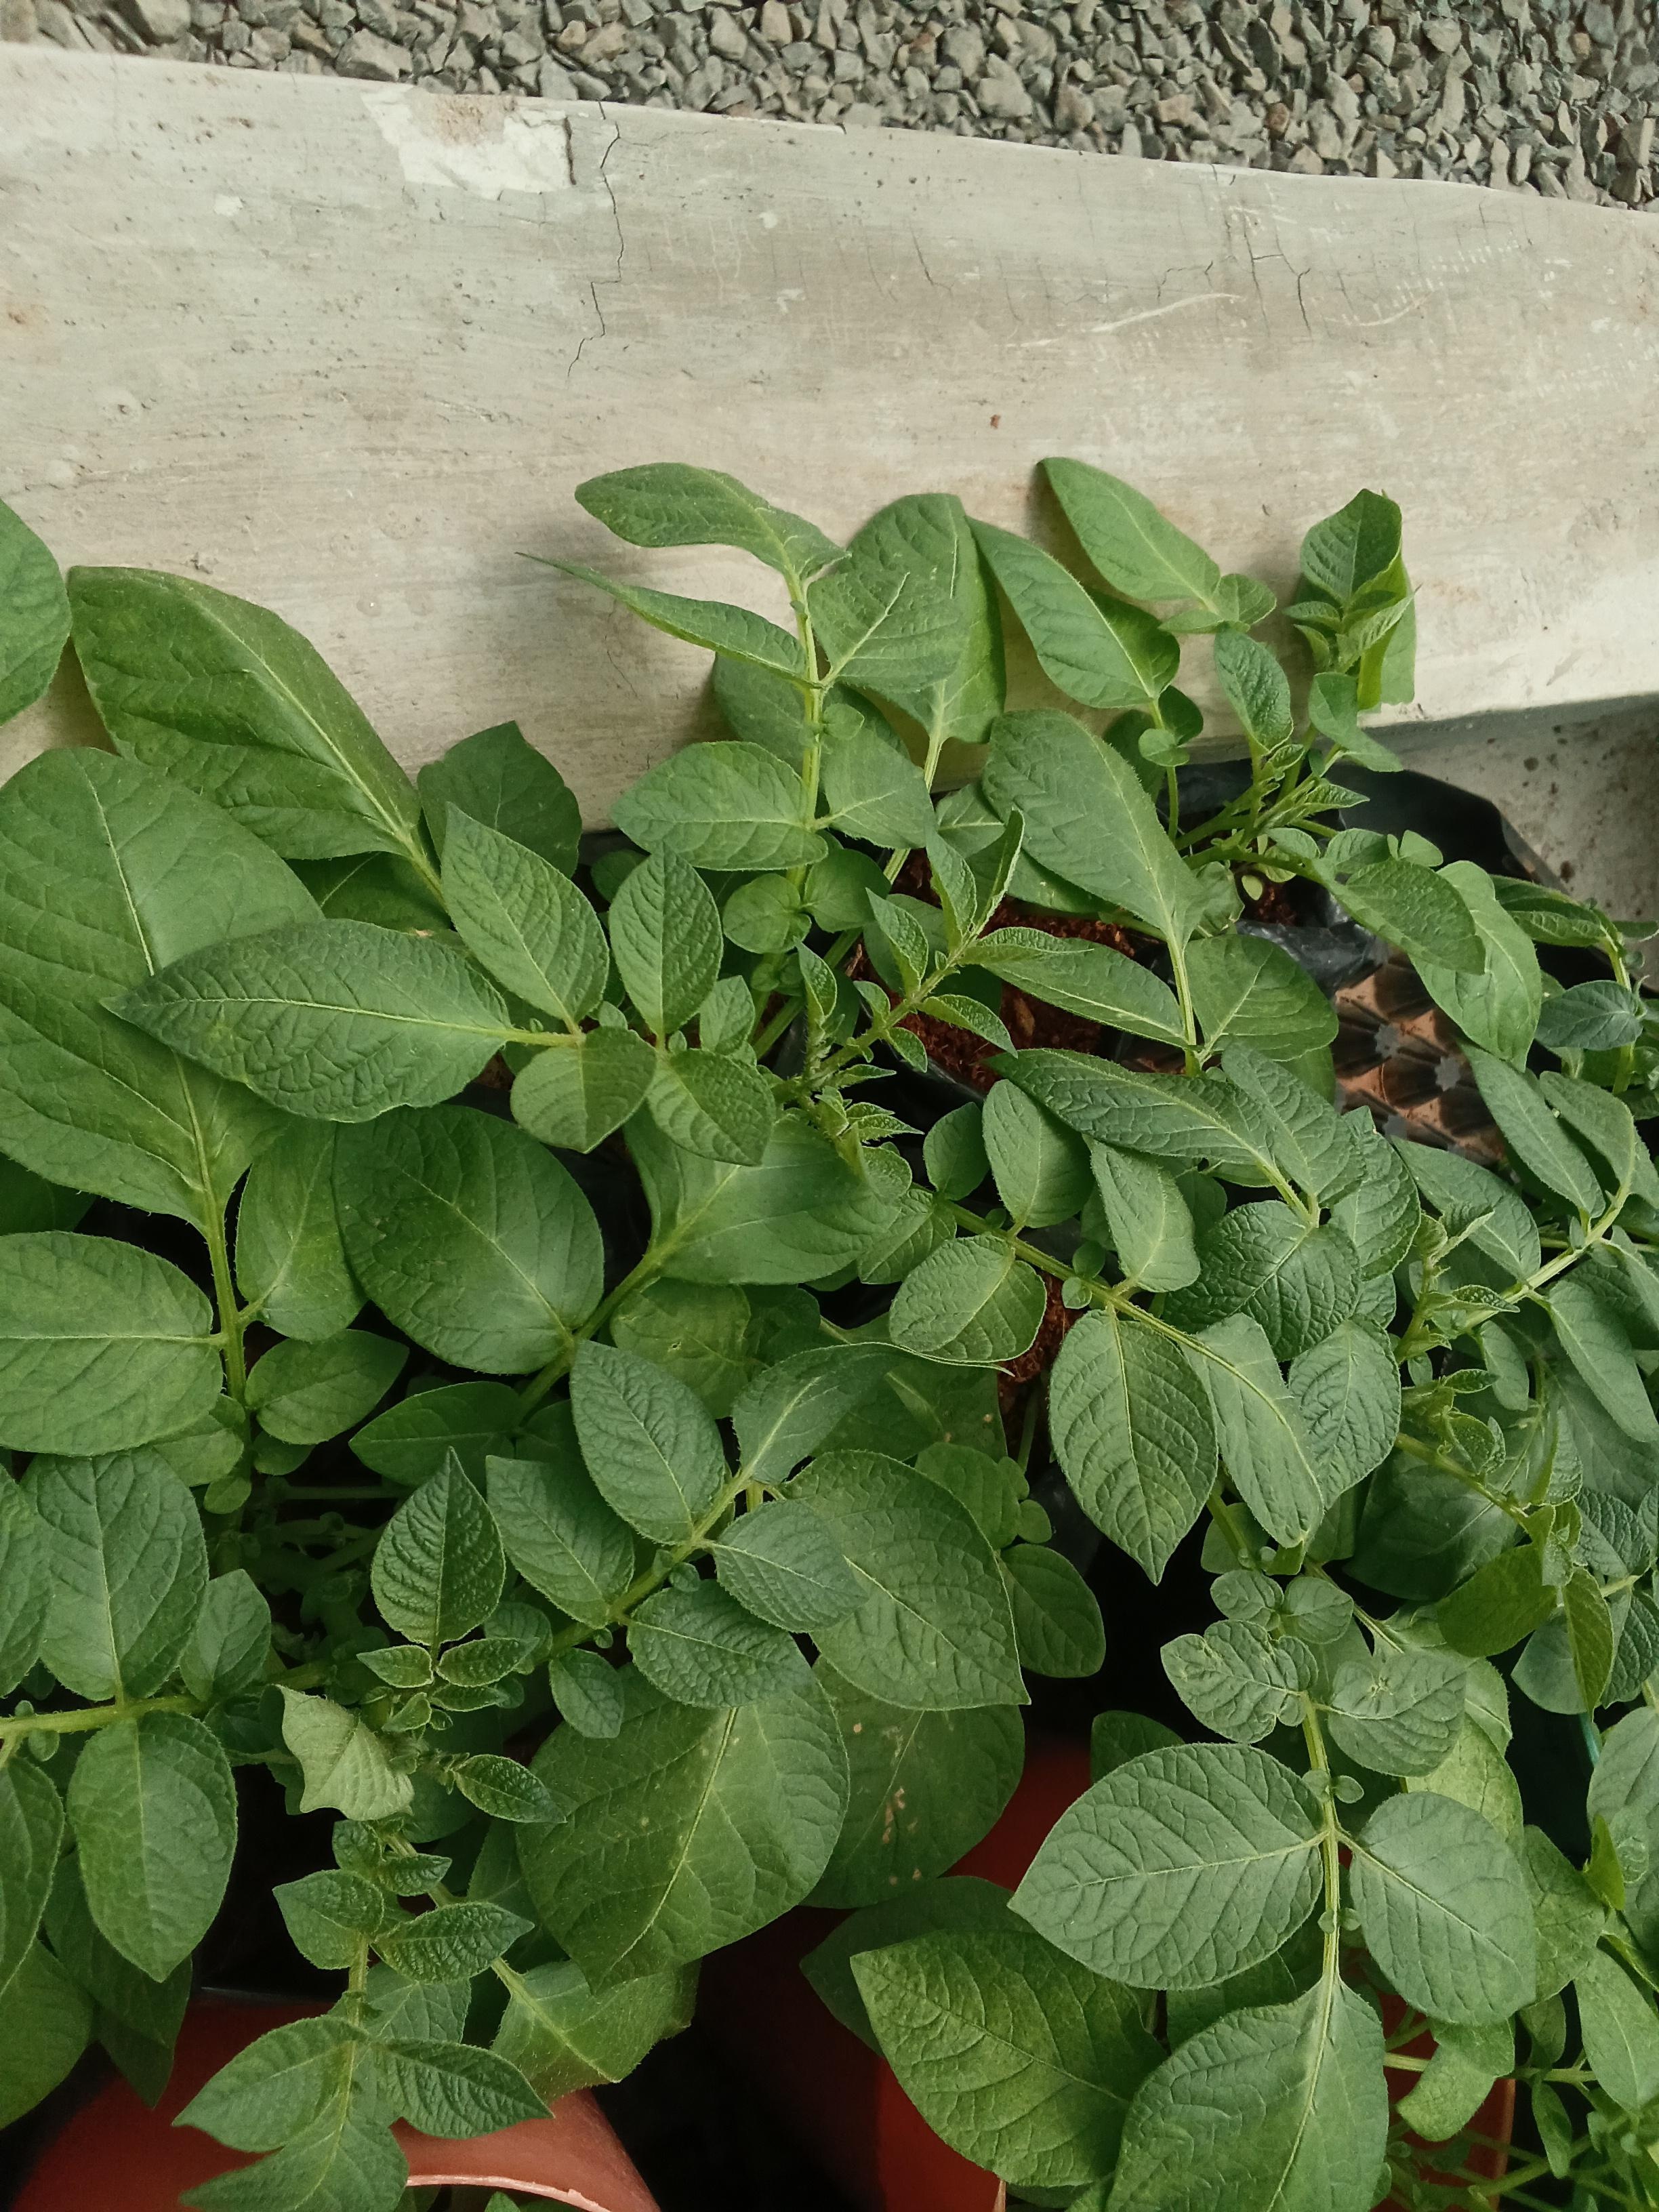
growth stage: vegetative
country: Kenya
